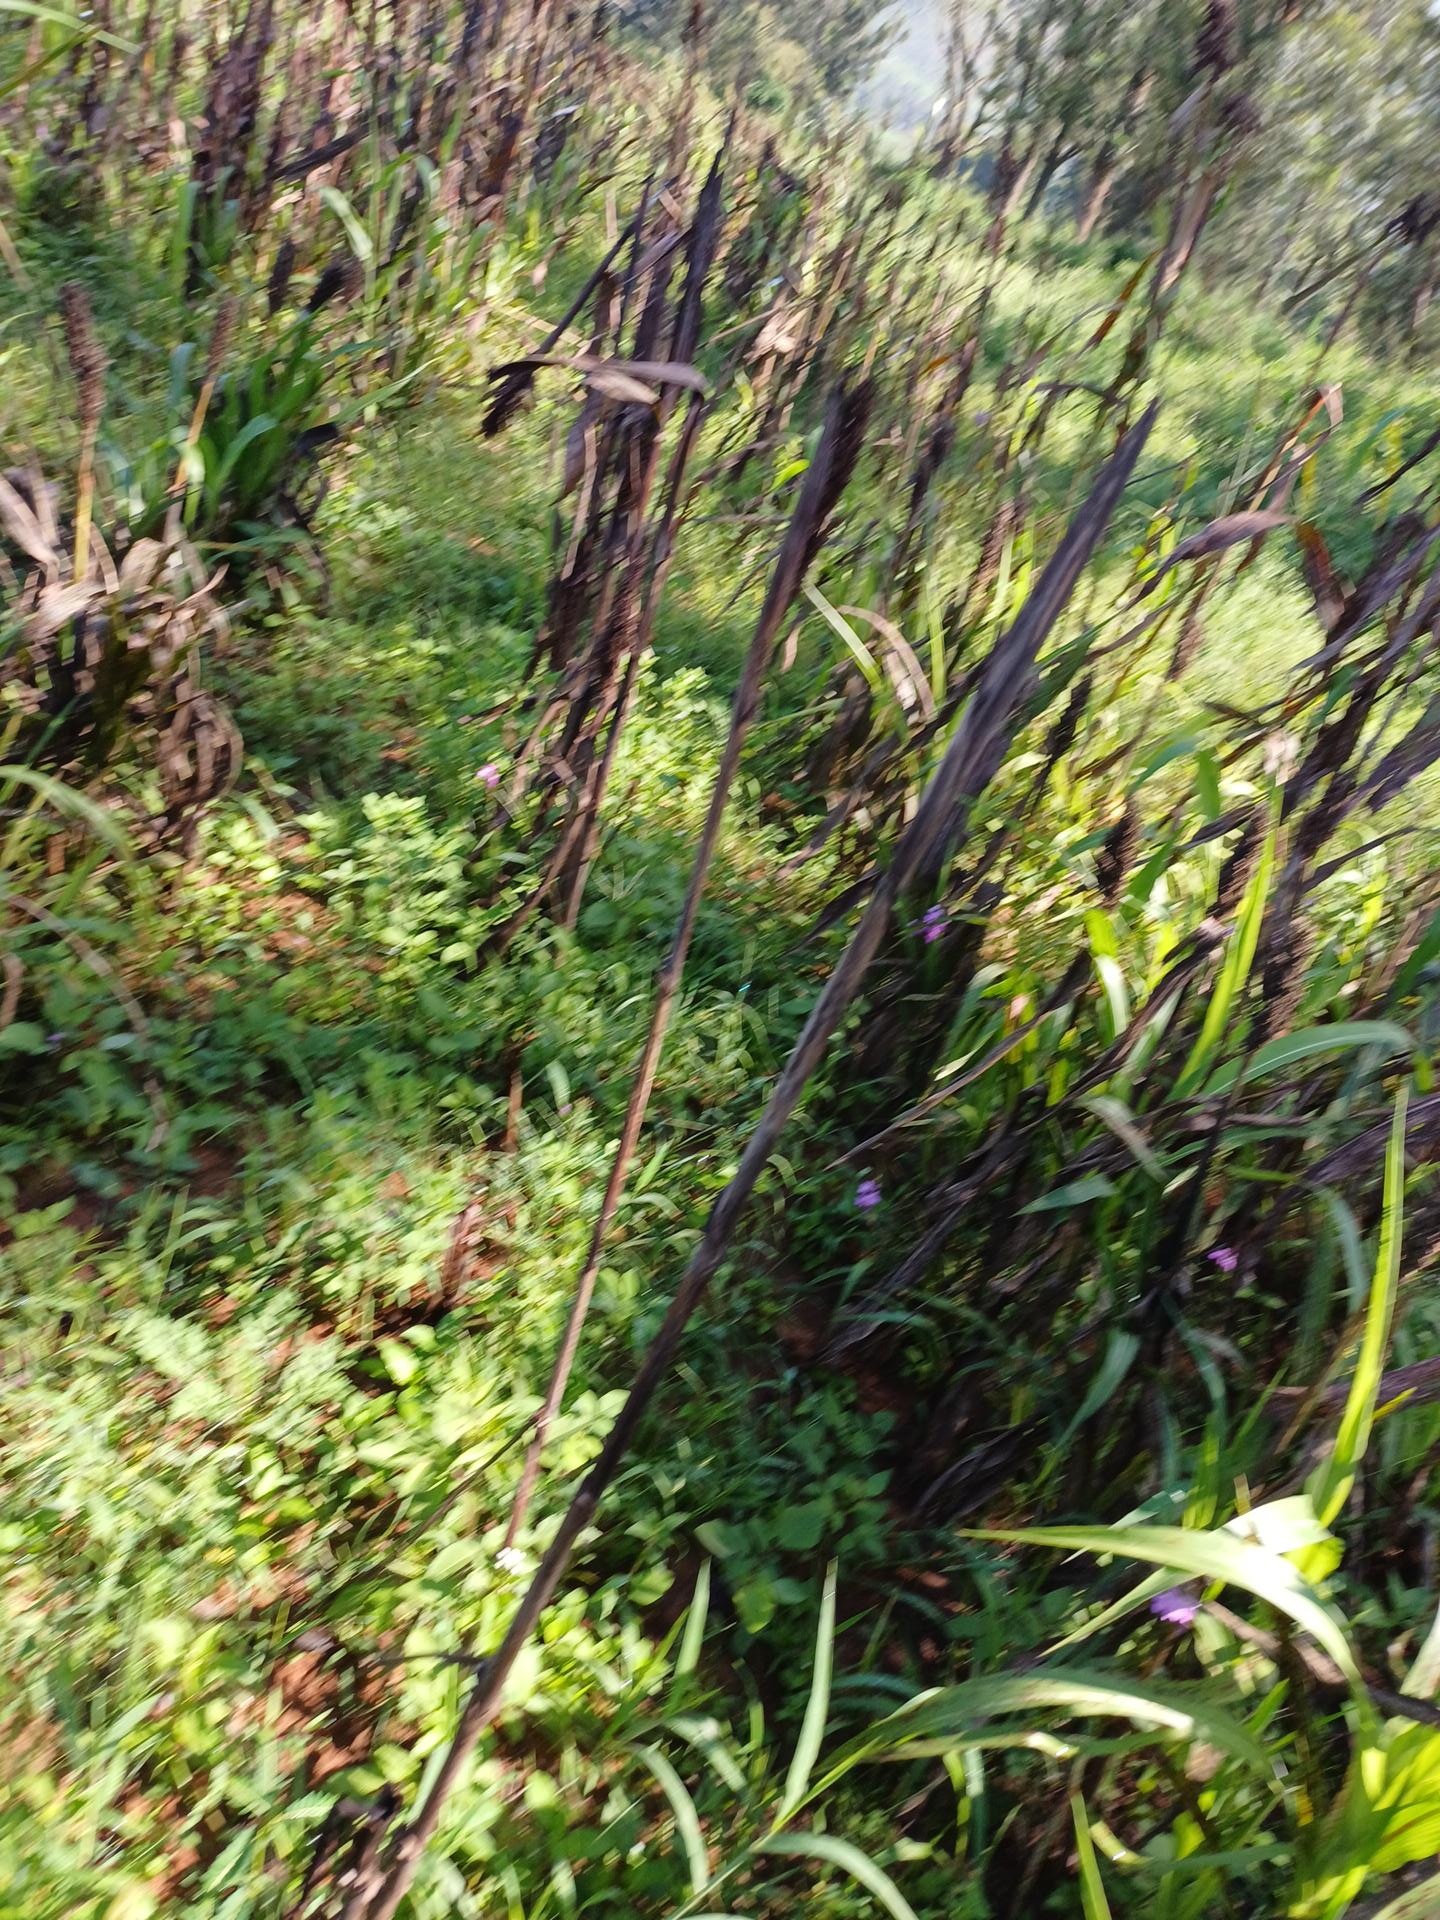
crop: sorghum
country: Kenya
